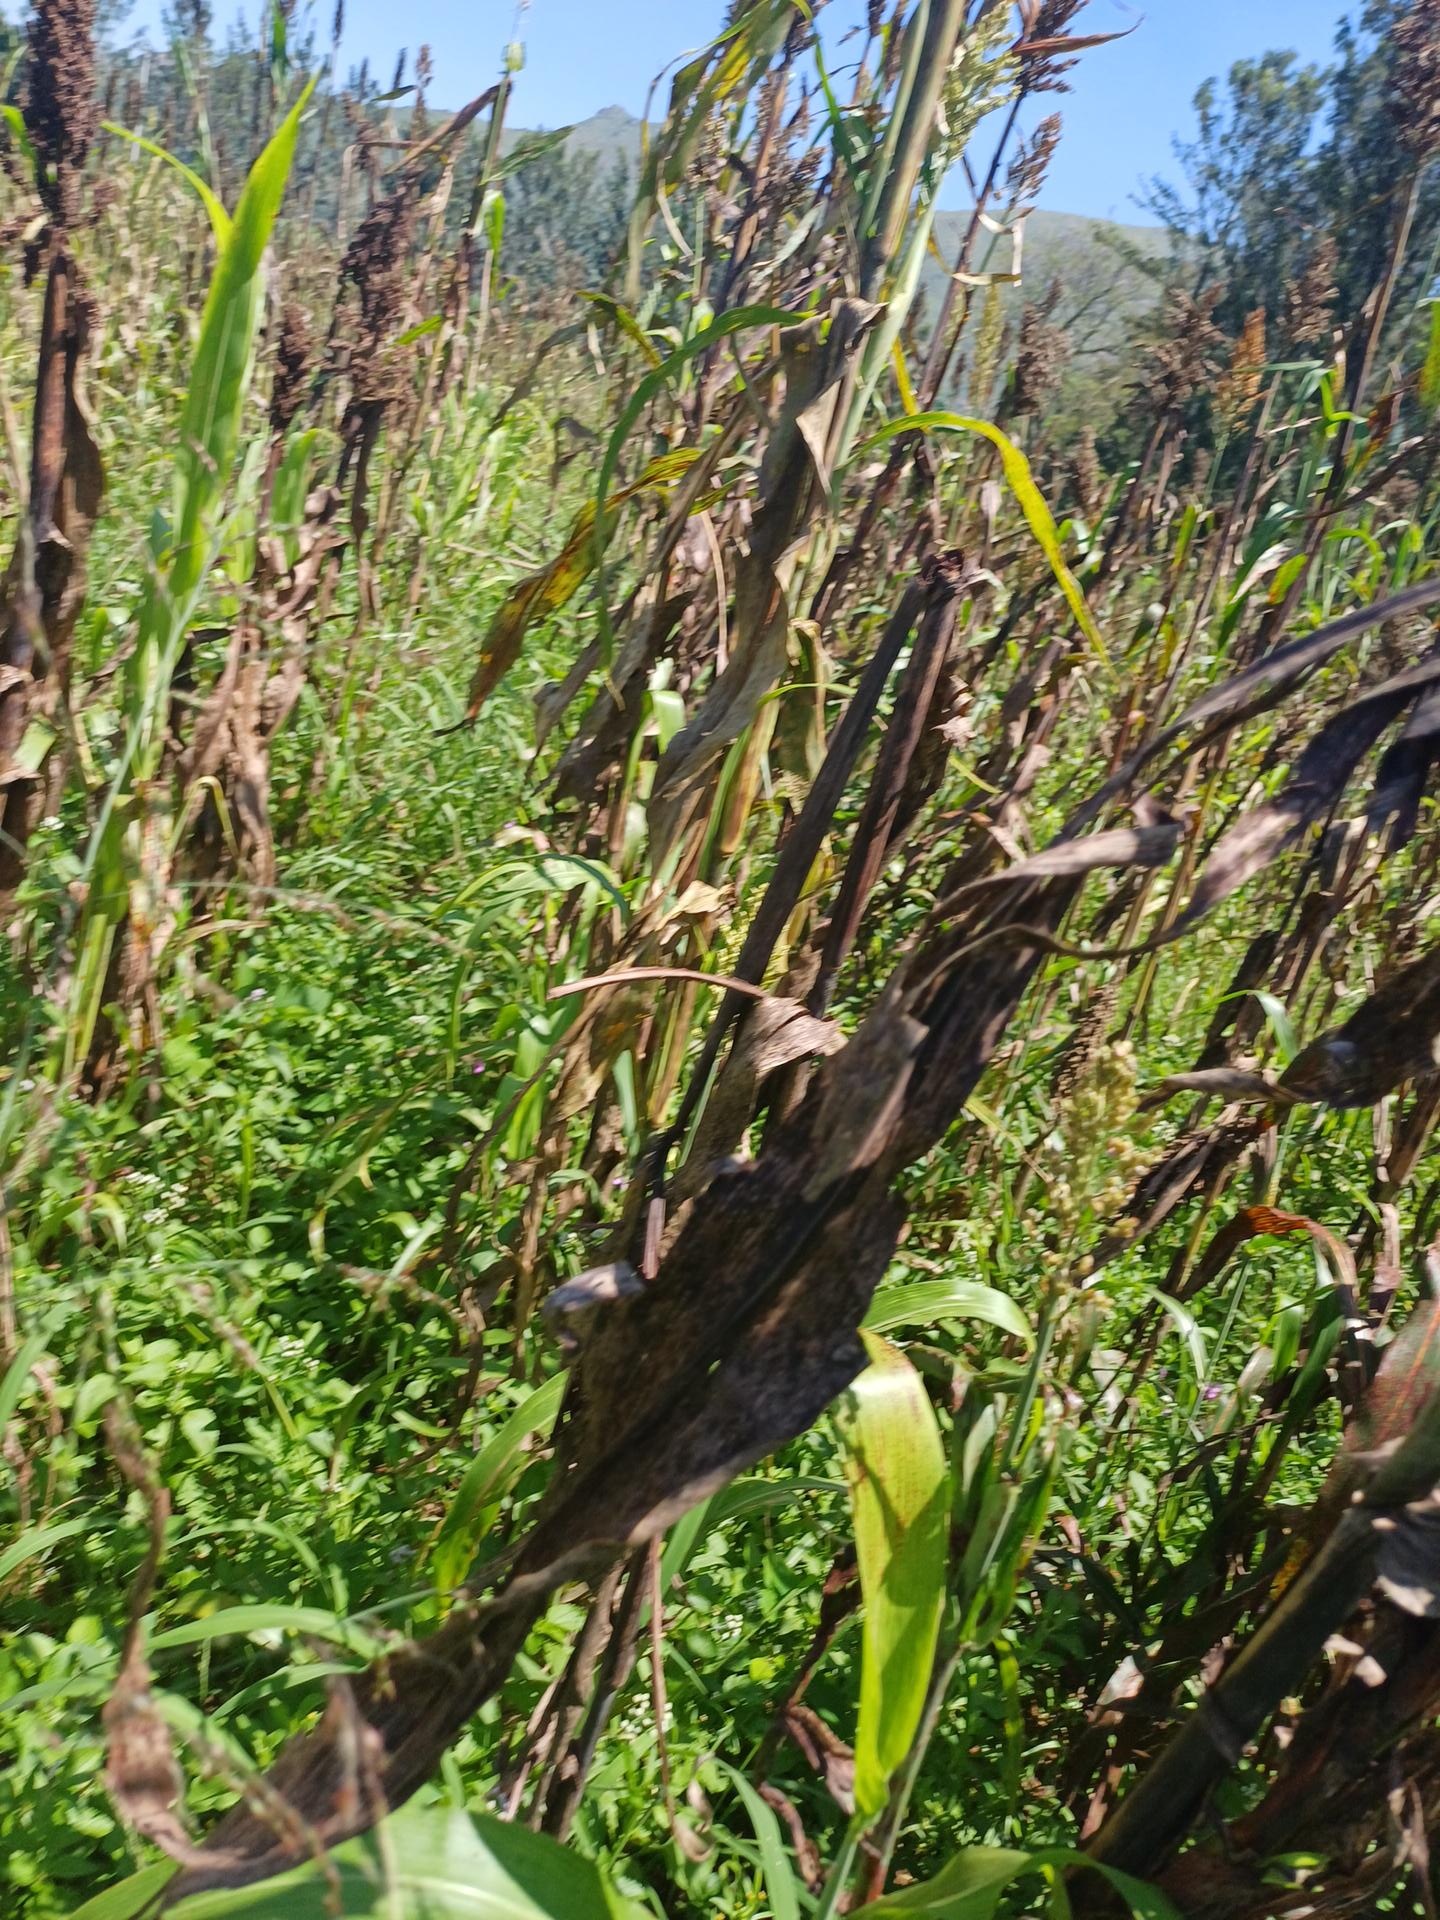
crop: sorghum
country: Kenya
